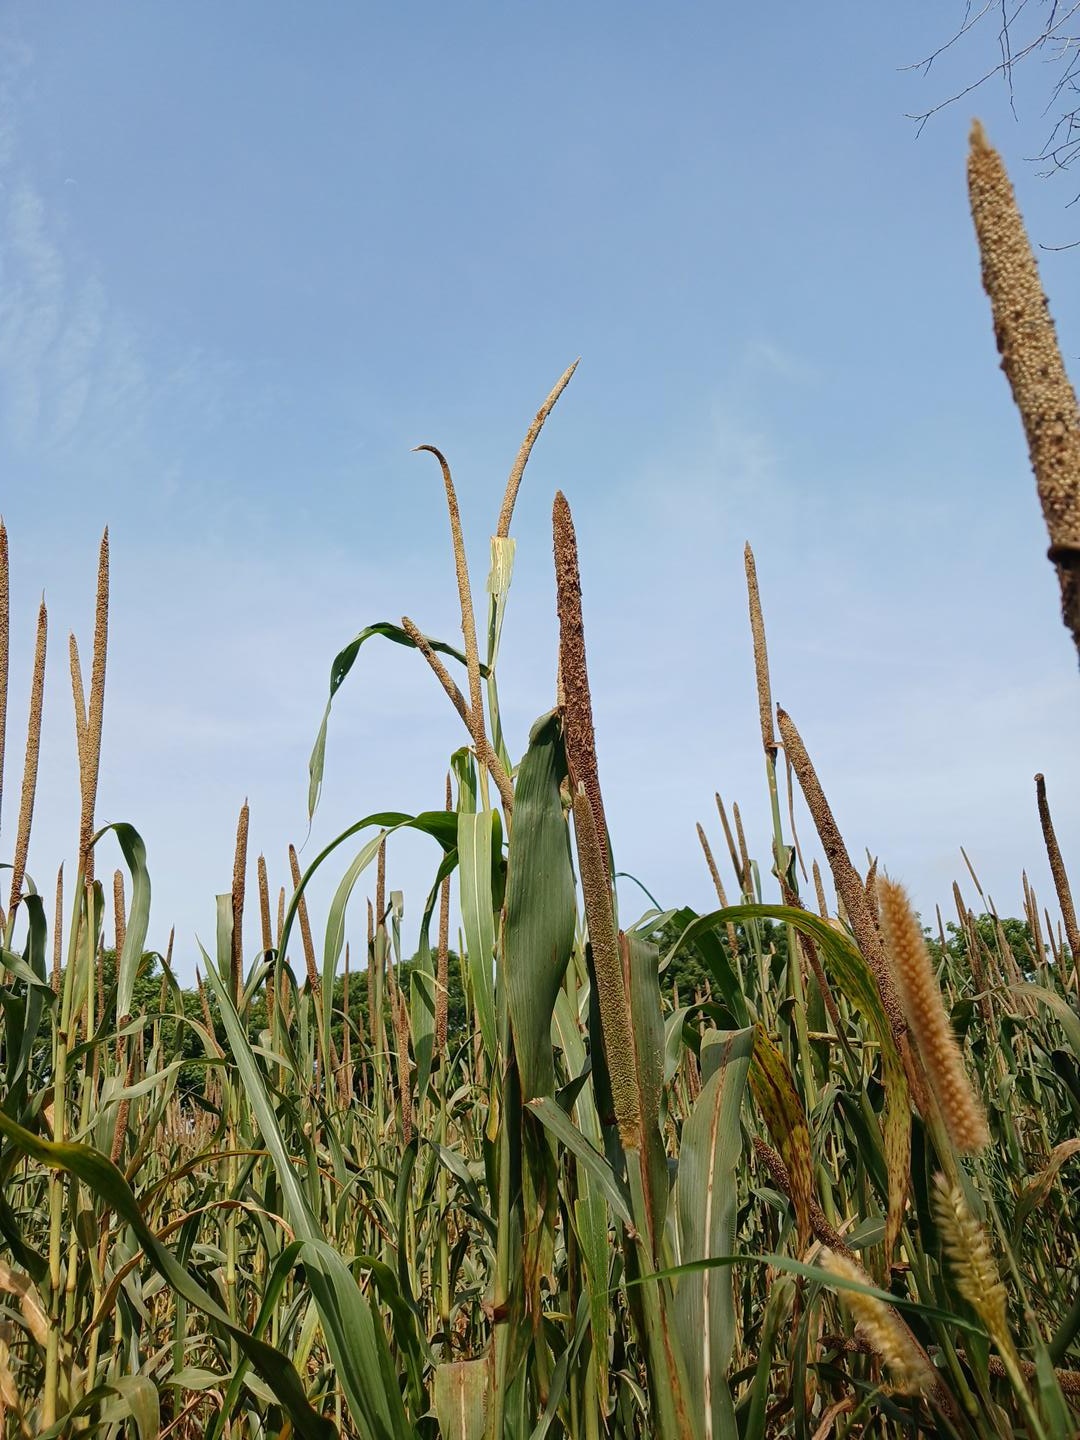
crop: pearl millet
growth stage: maturity
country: Senegal
